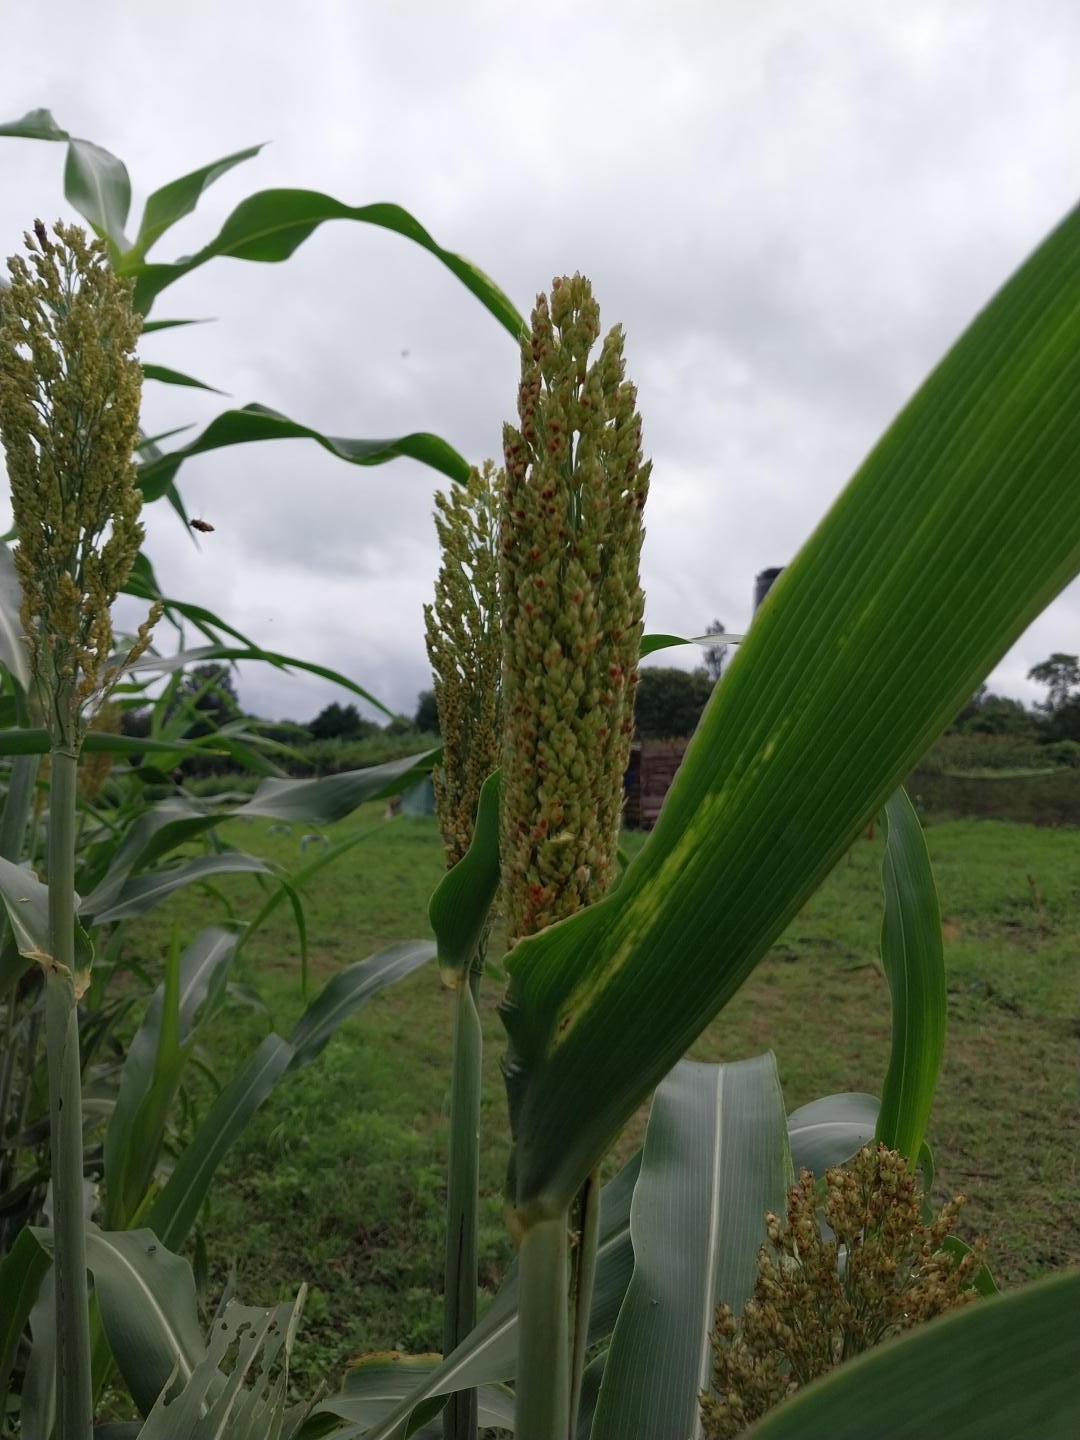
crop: sorghum
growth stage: heading tuber
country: Tanzania
